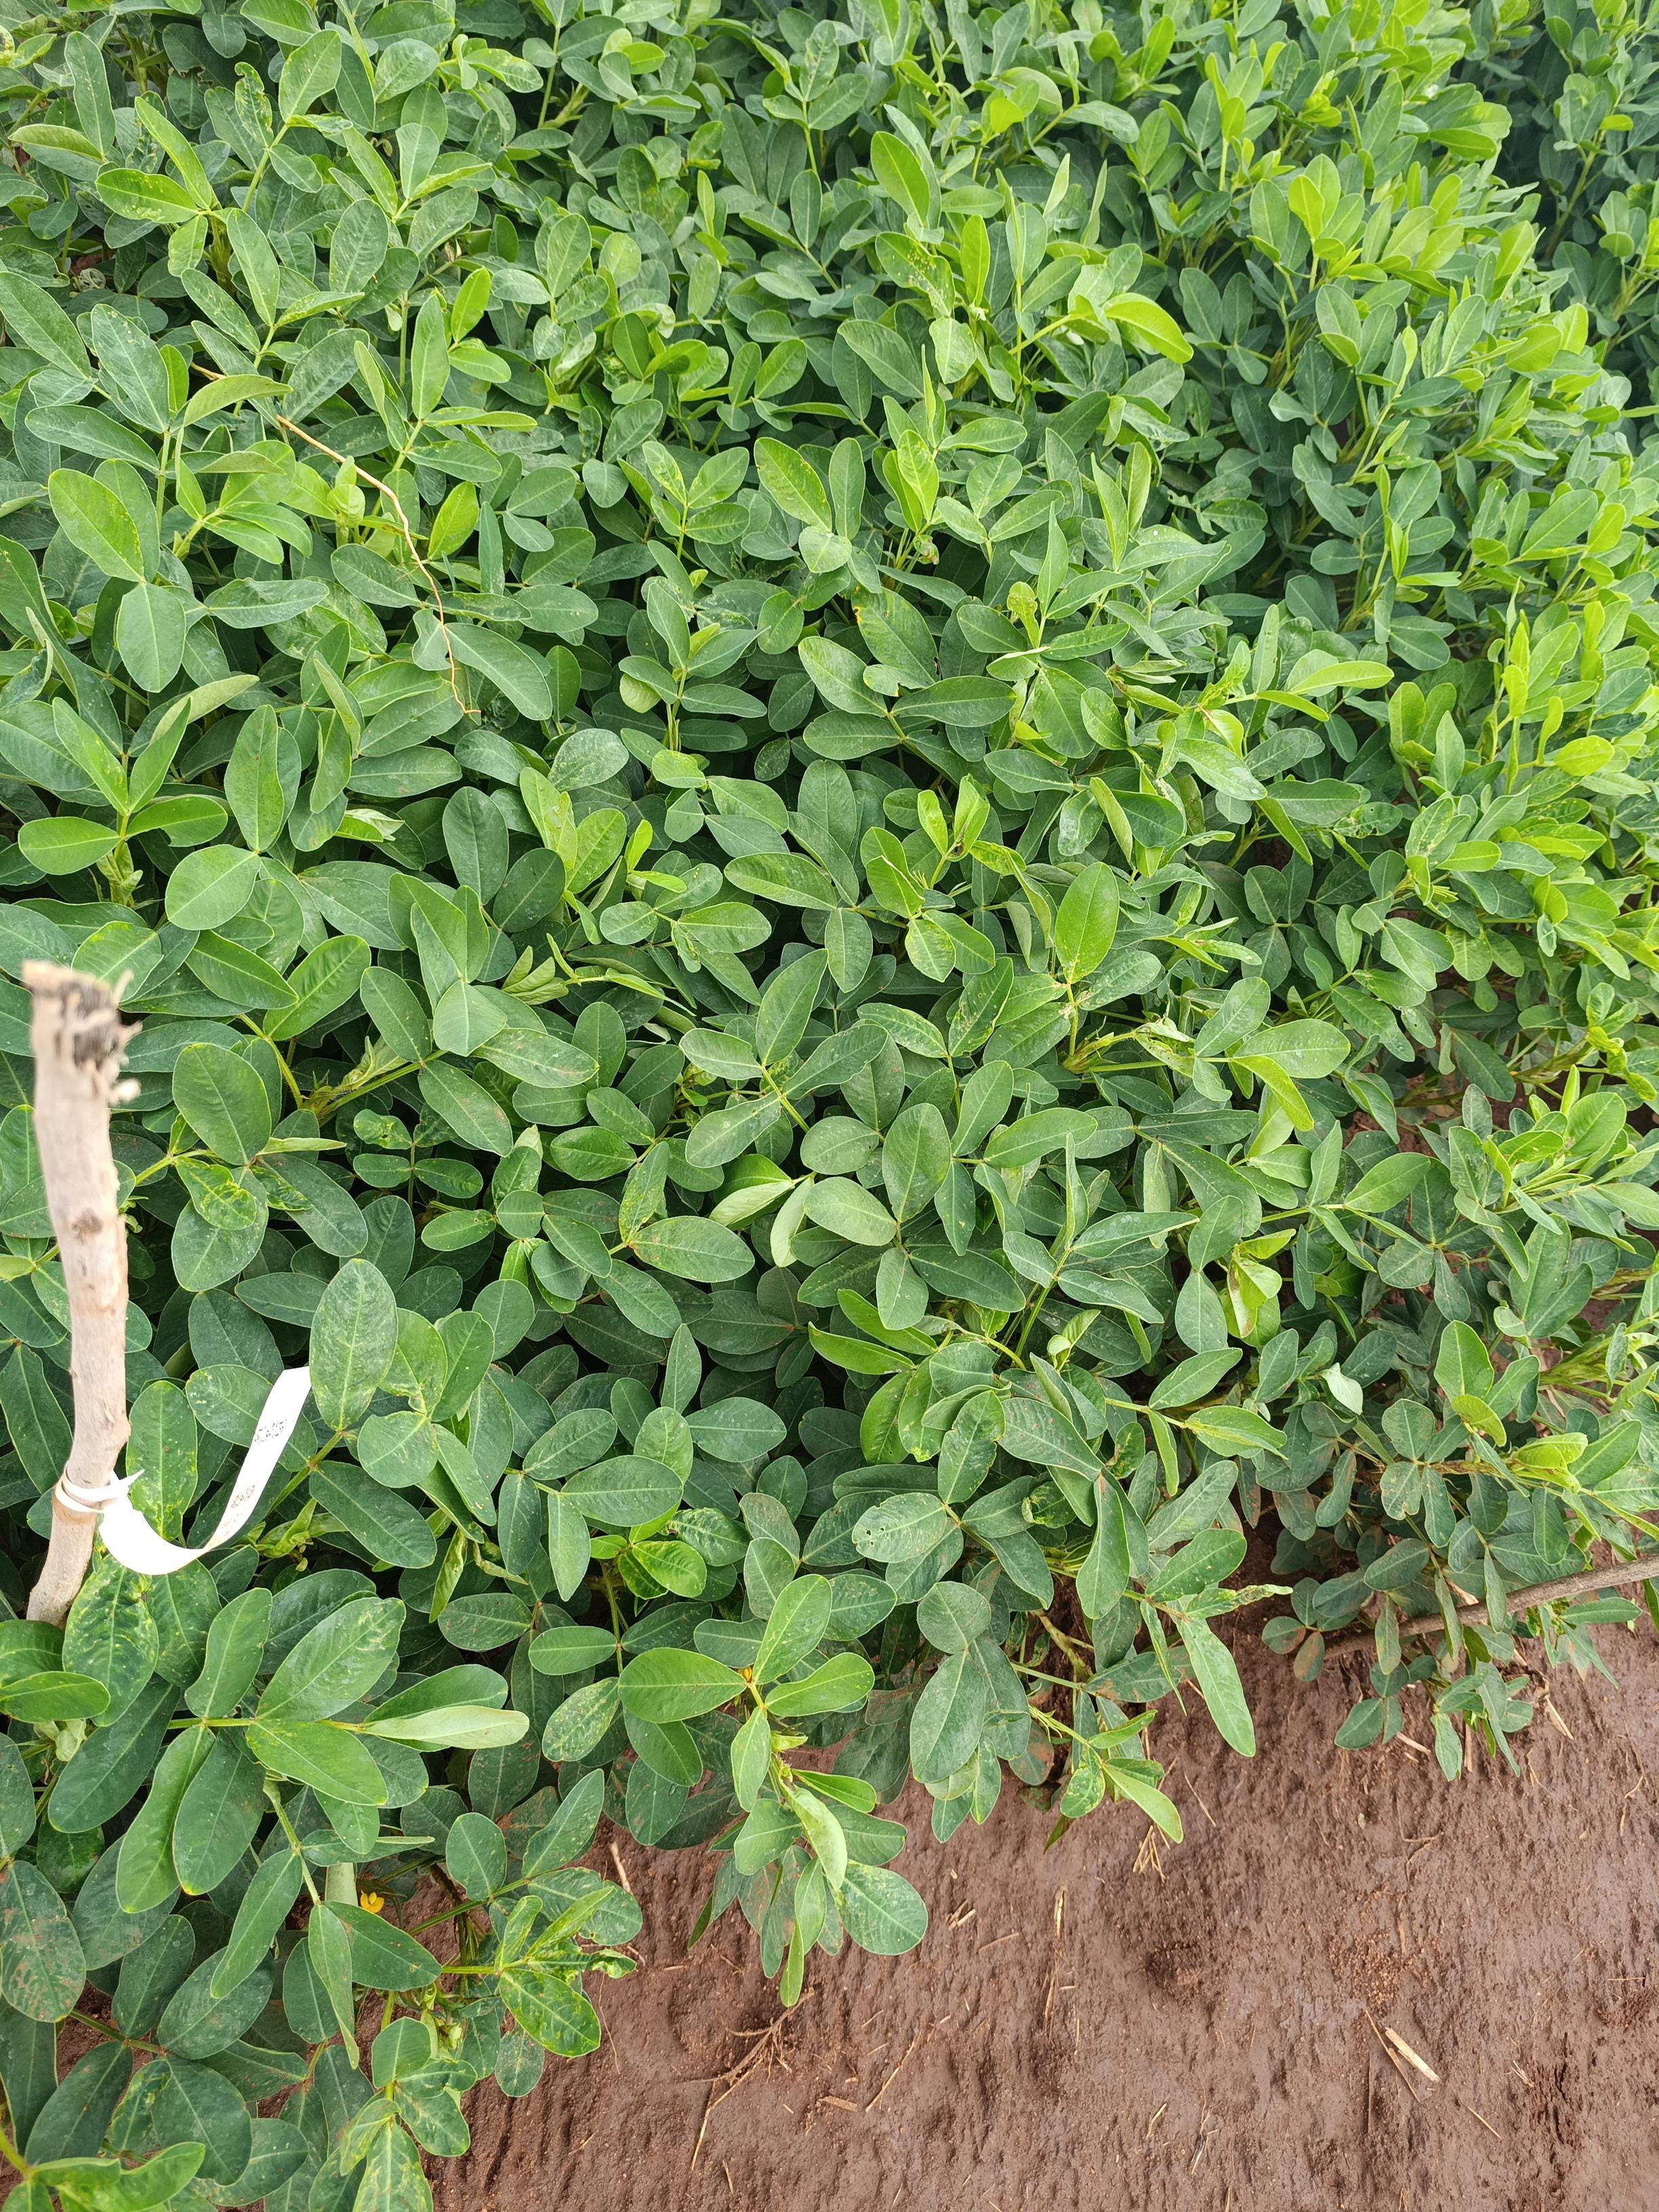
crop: groundnut
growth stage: flowering
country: Kenya
